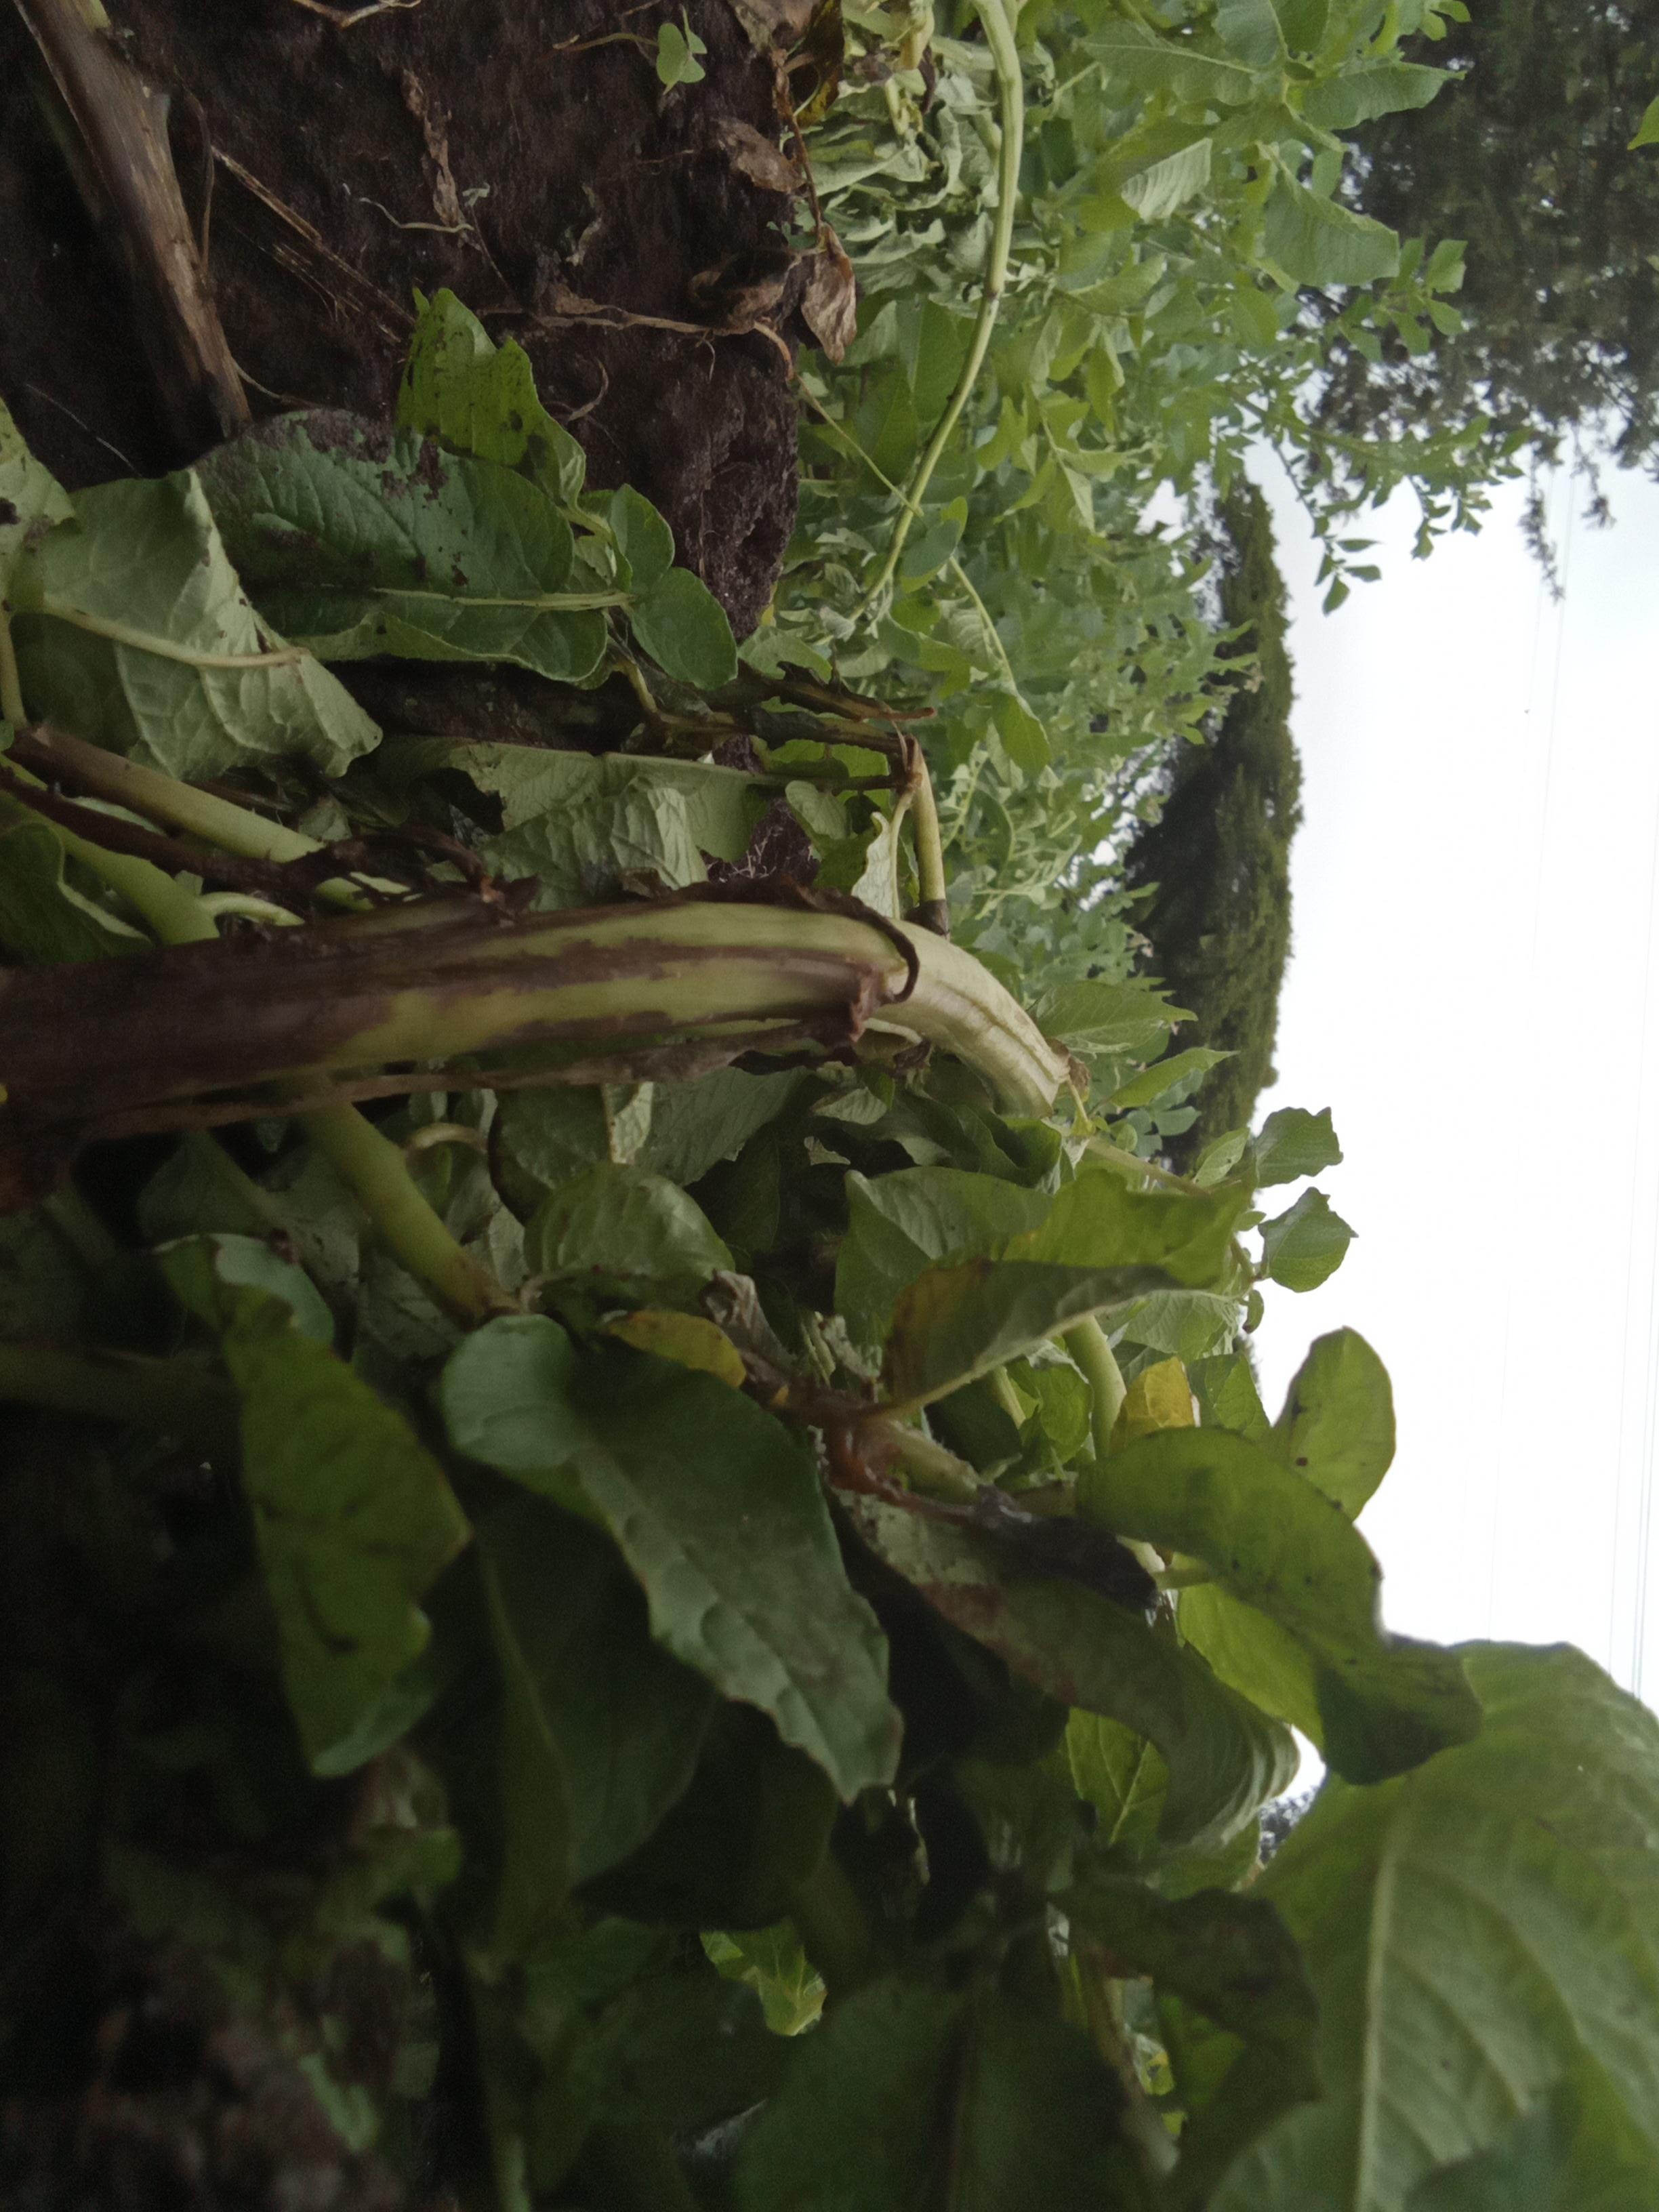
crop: potato
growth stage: vegetative
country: Kenya
